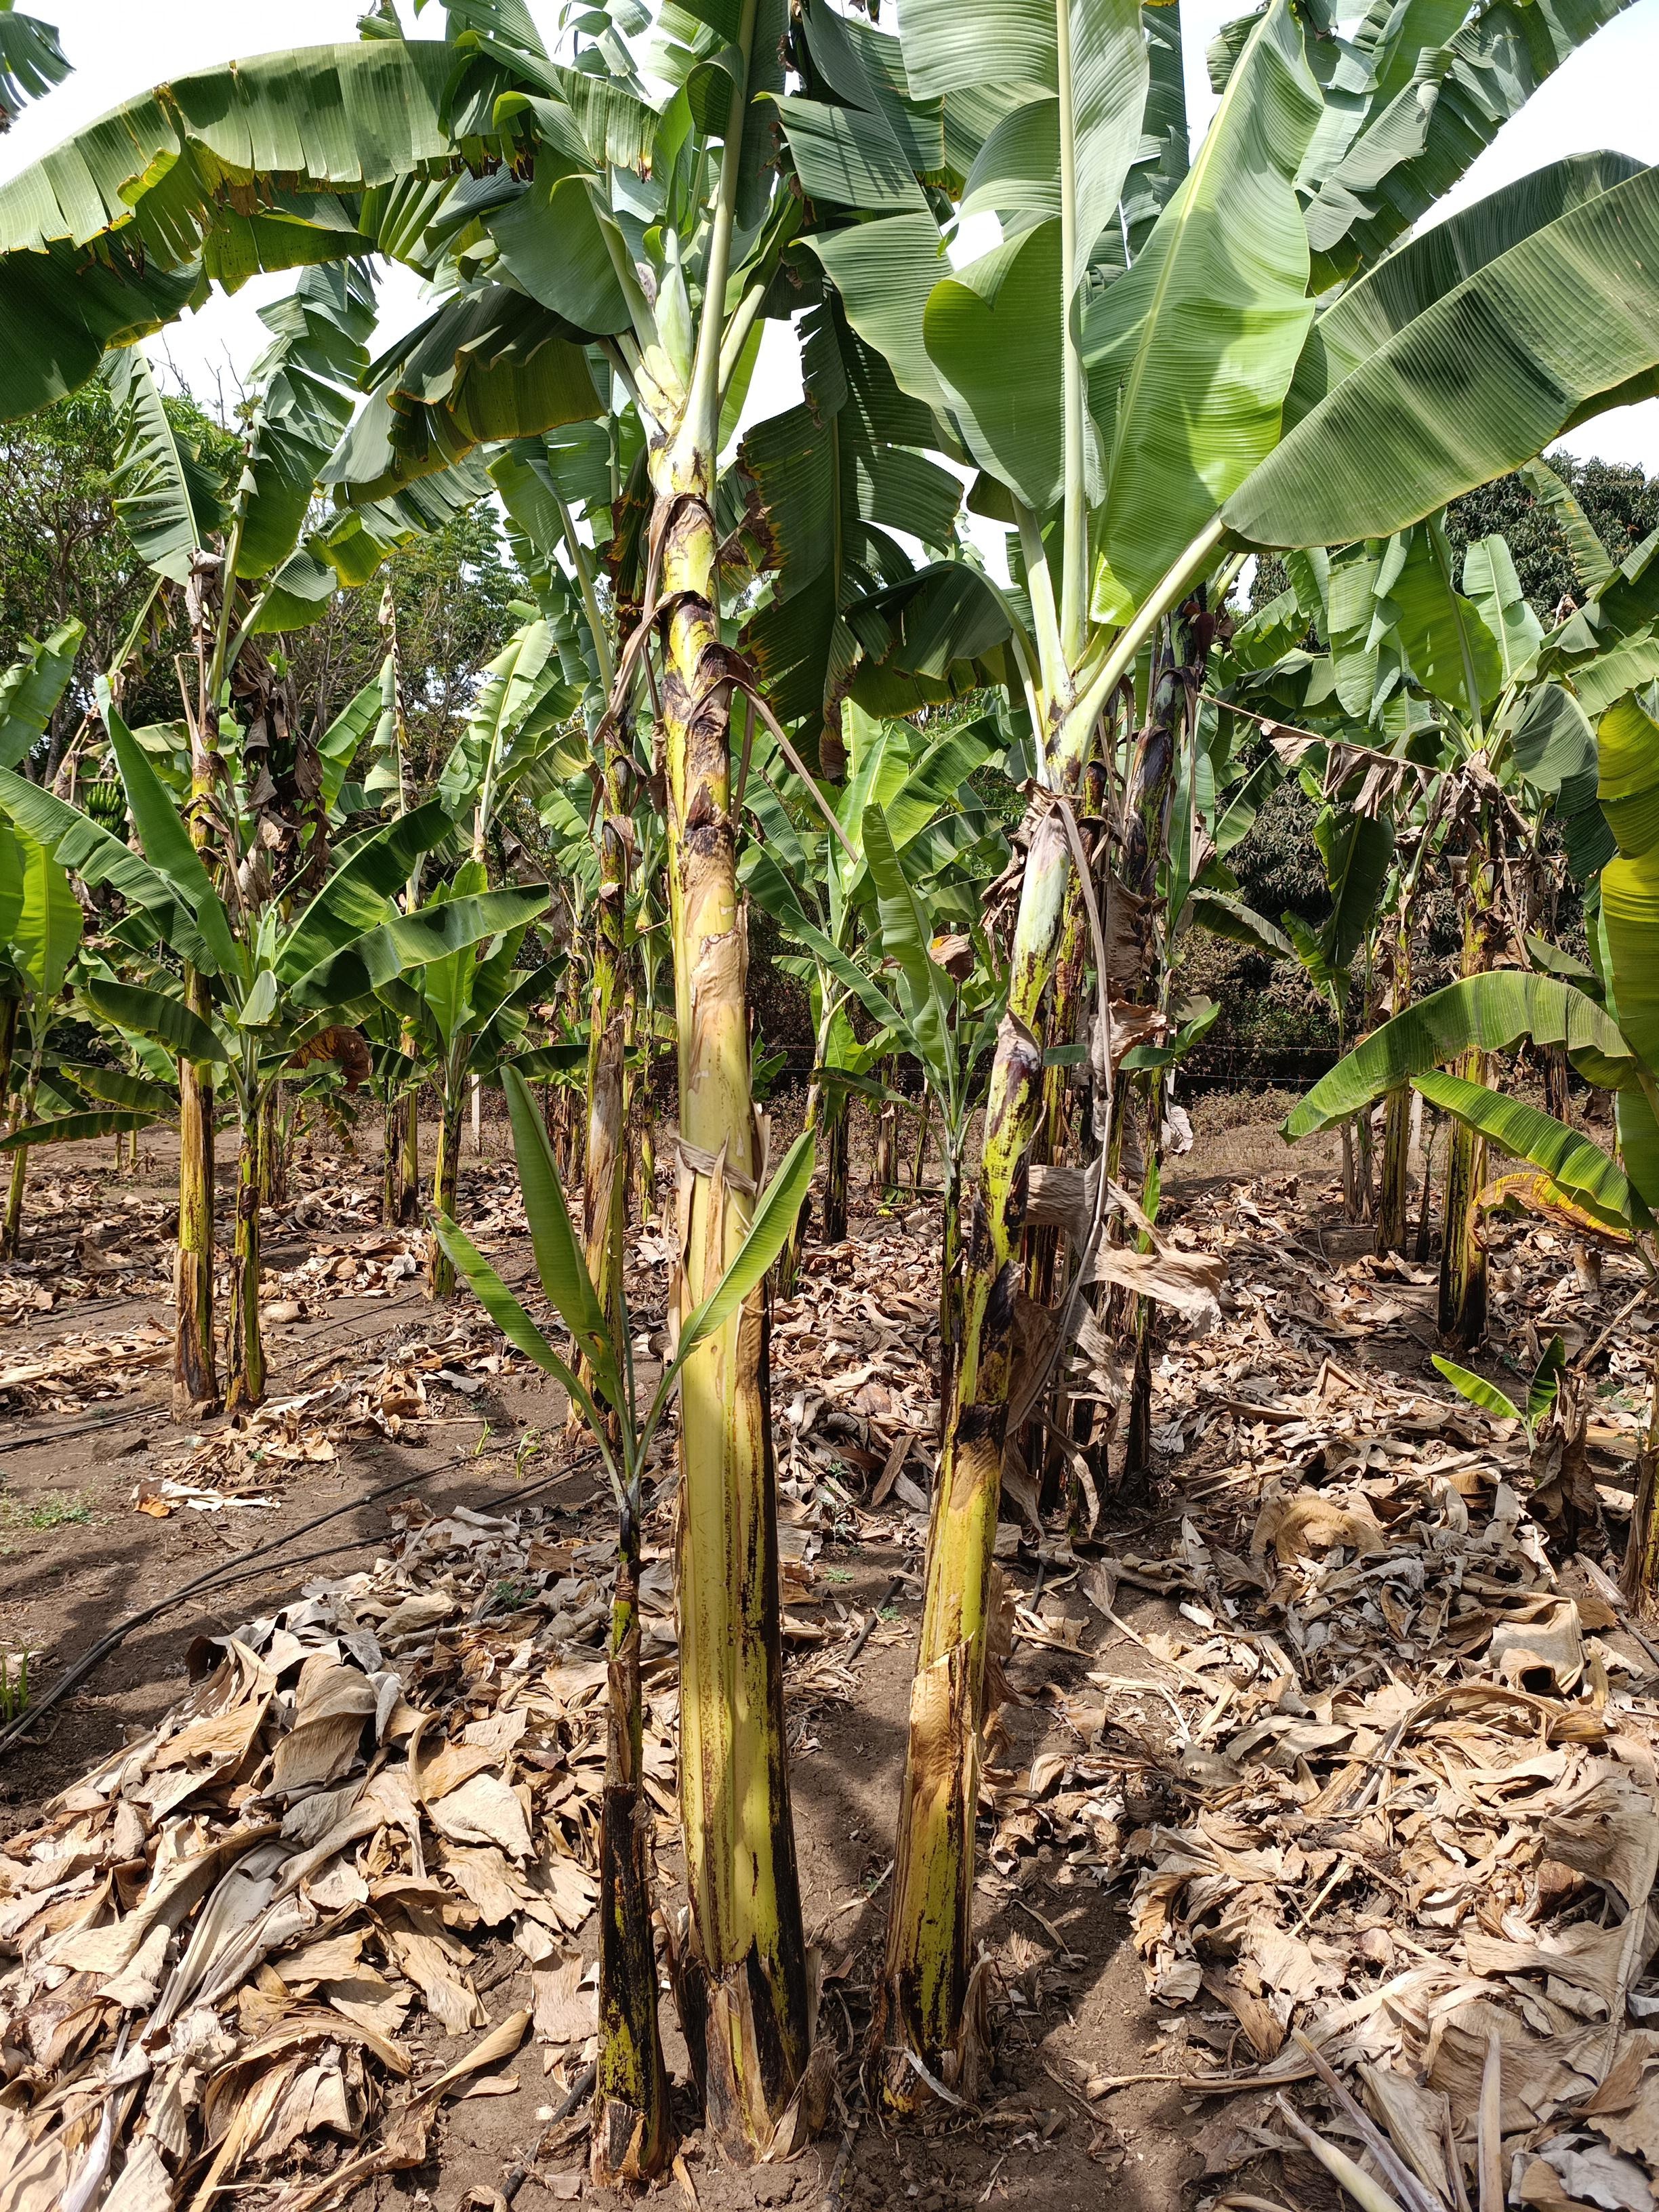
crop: banana
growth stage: flowering
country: Tanzania
